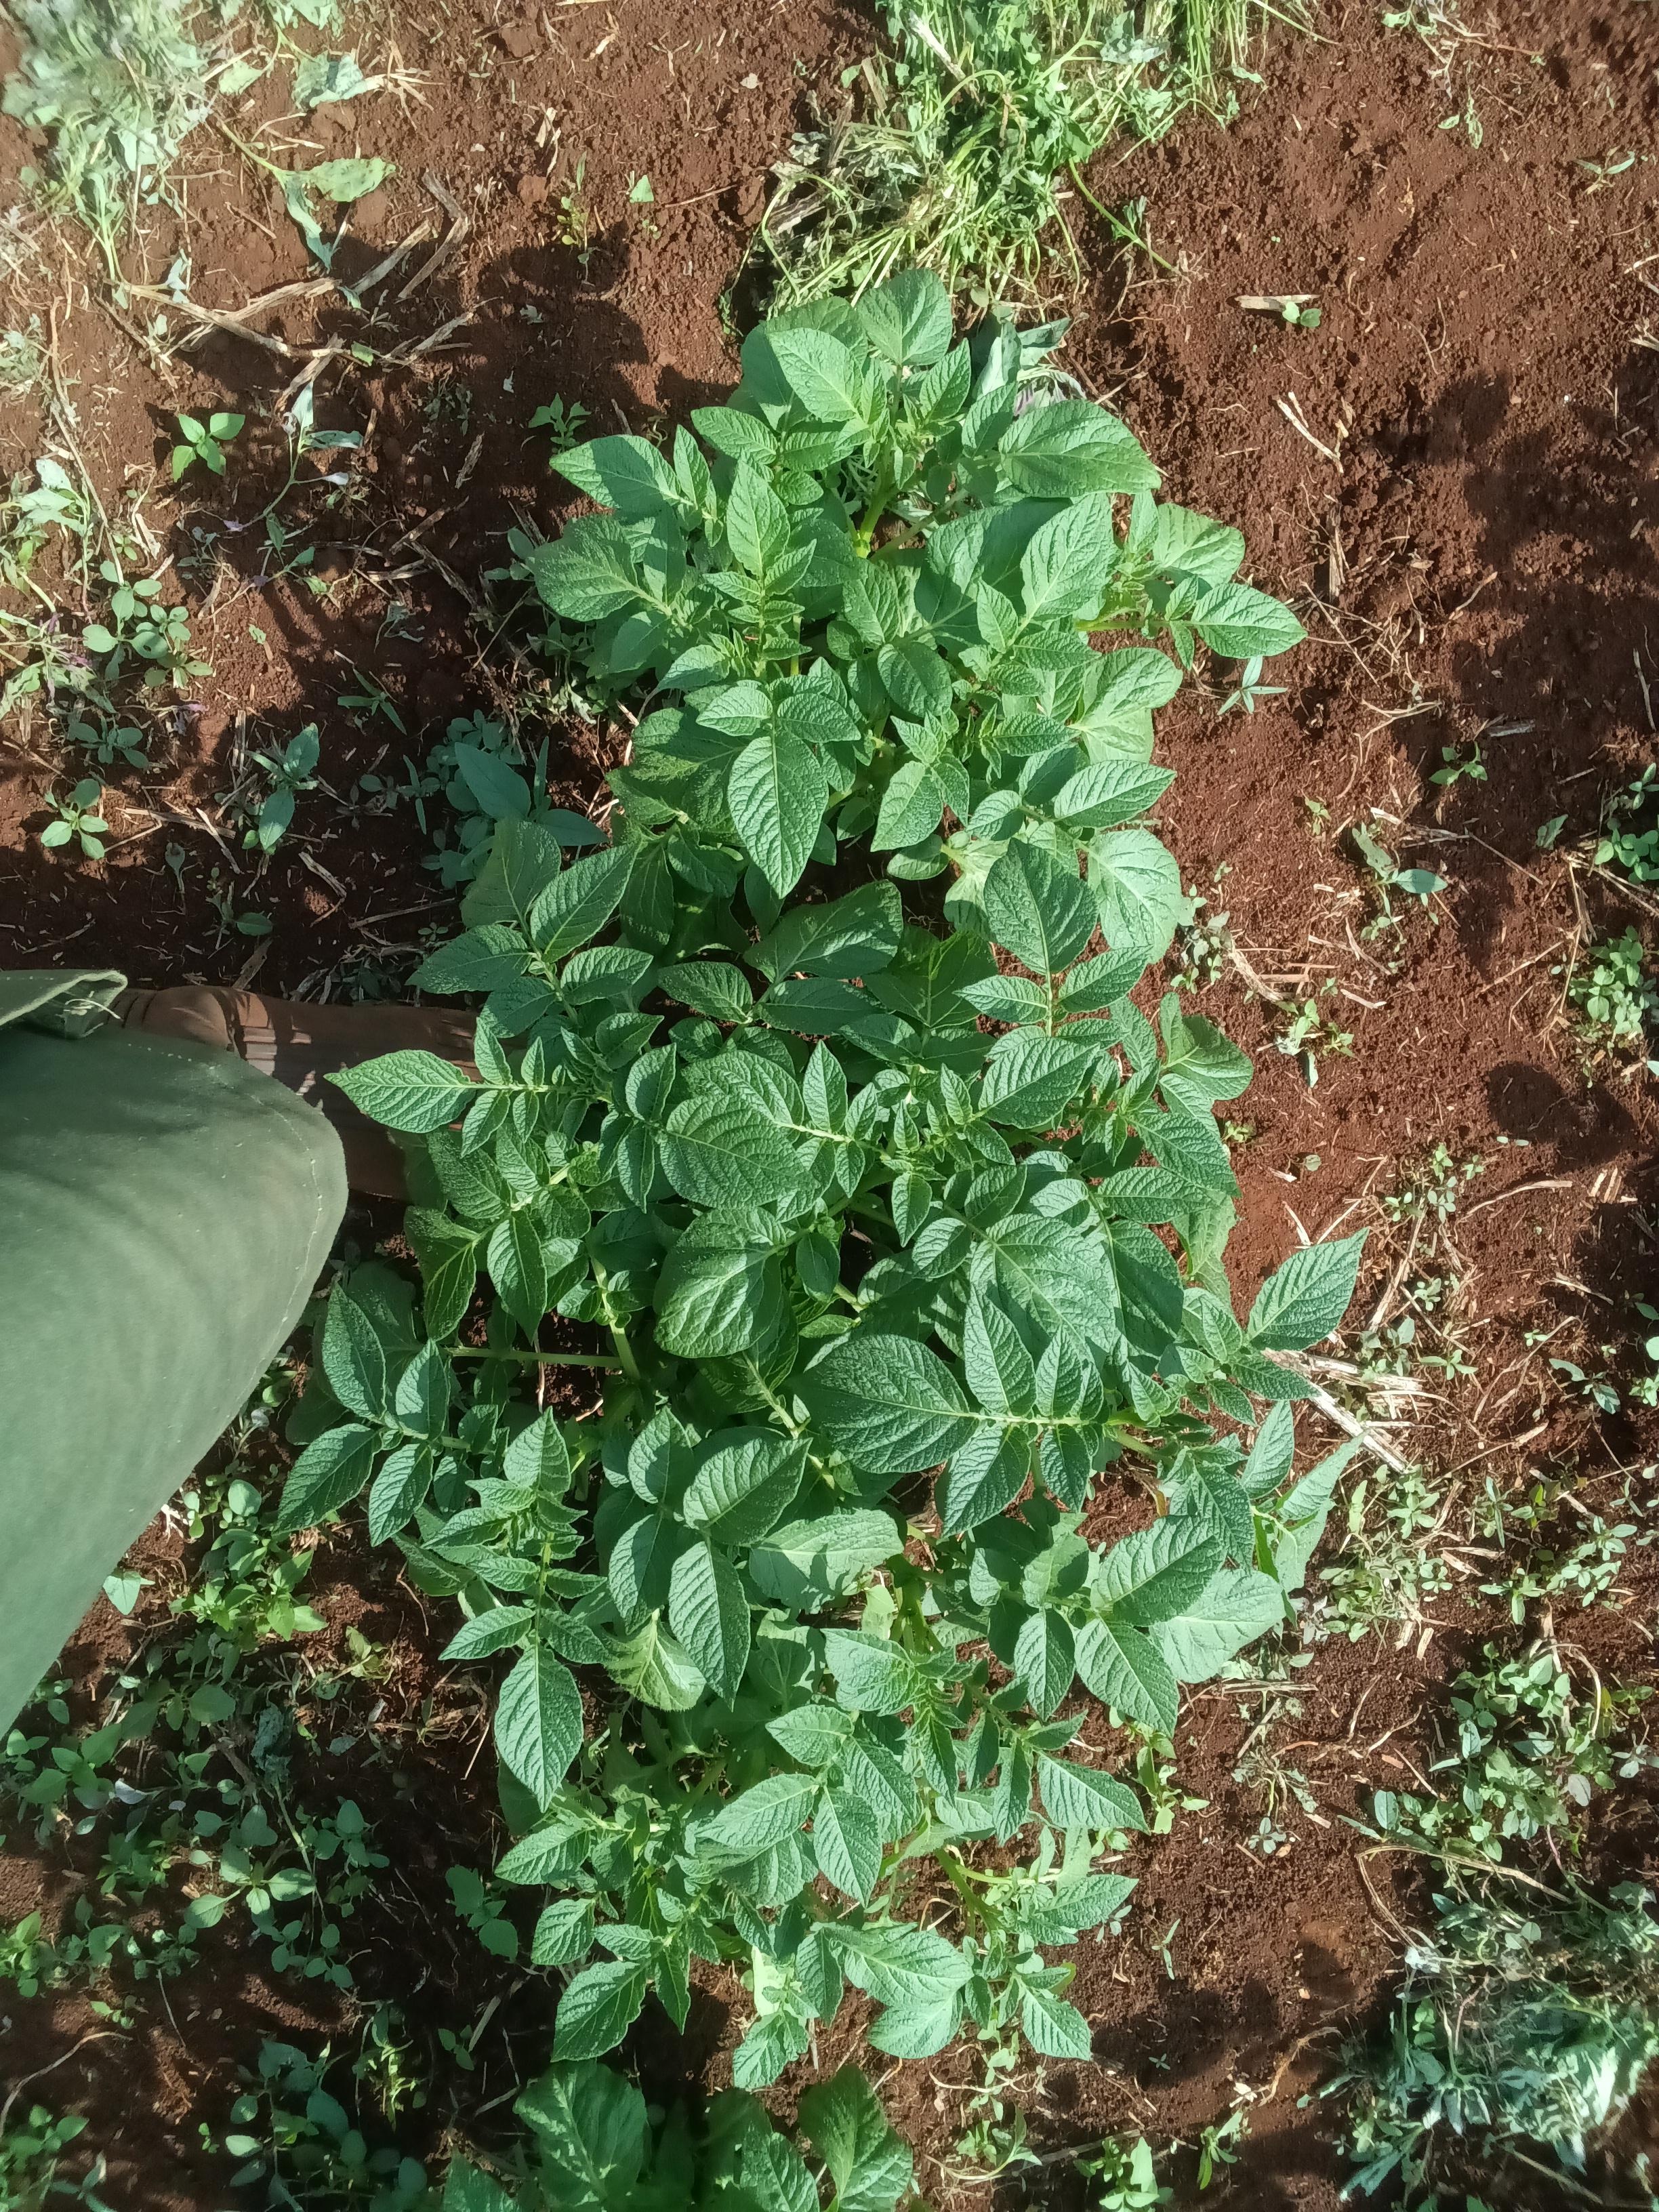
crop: potato
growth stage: emergence
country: Kenya
